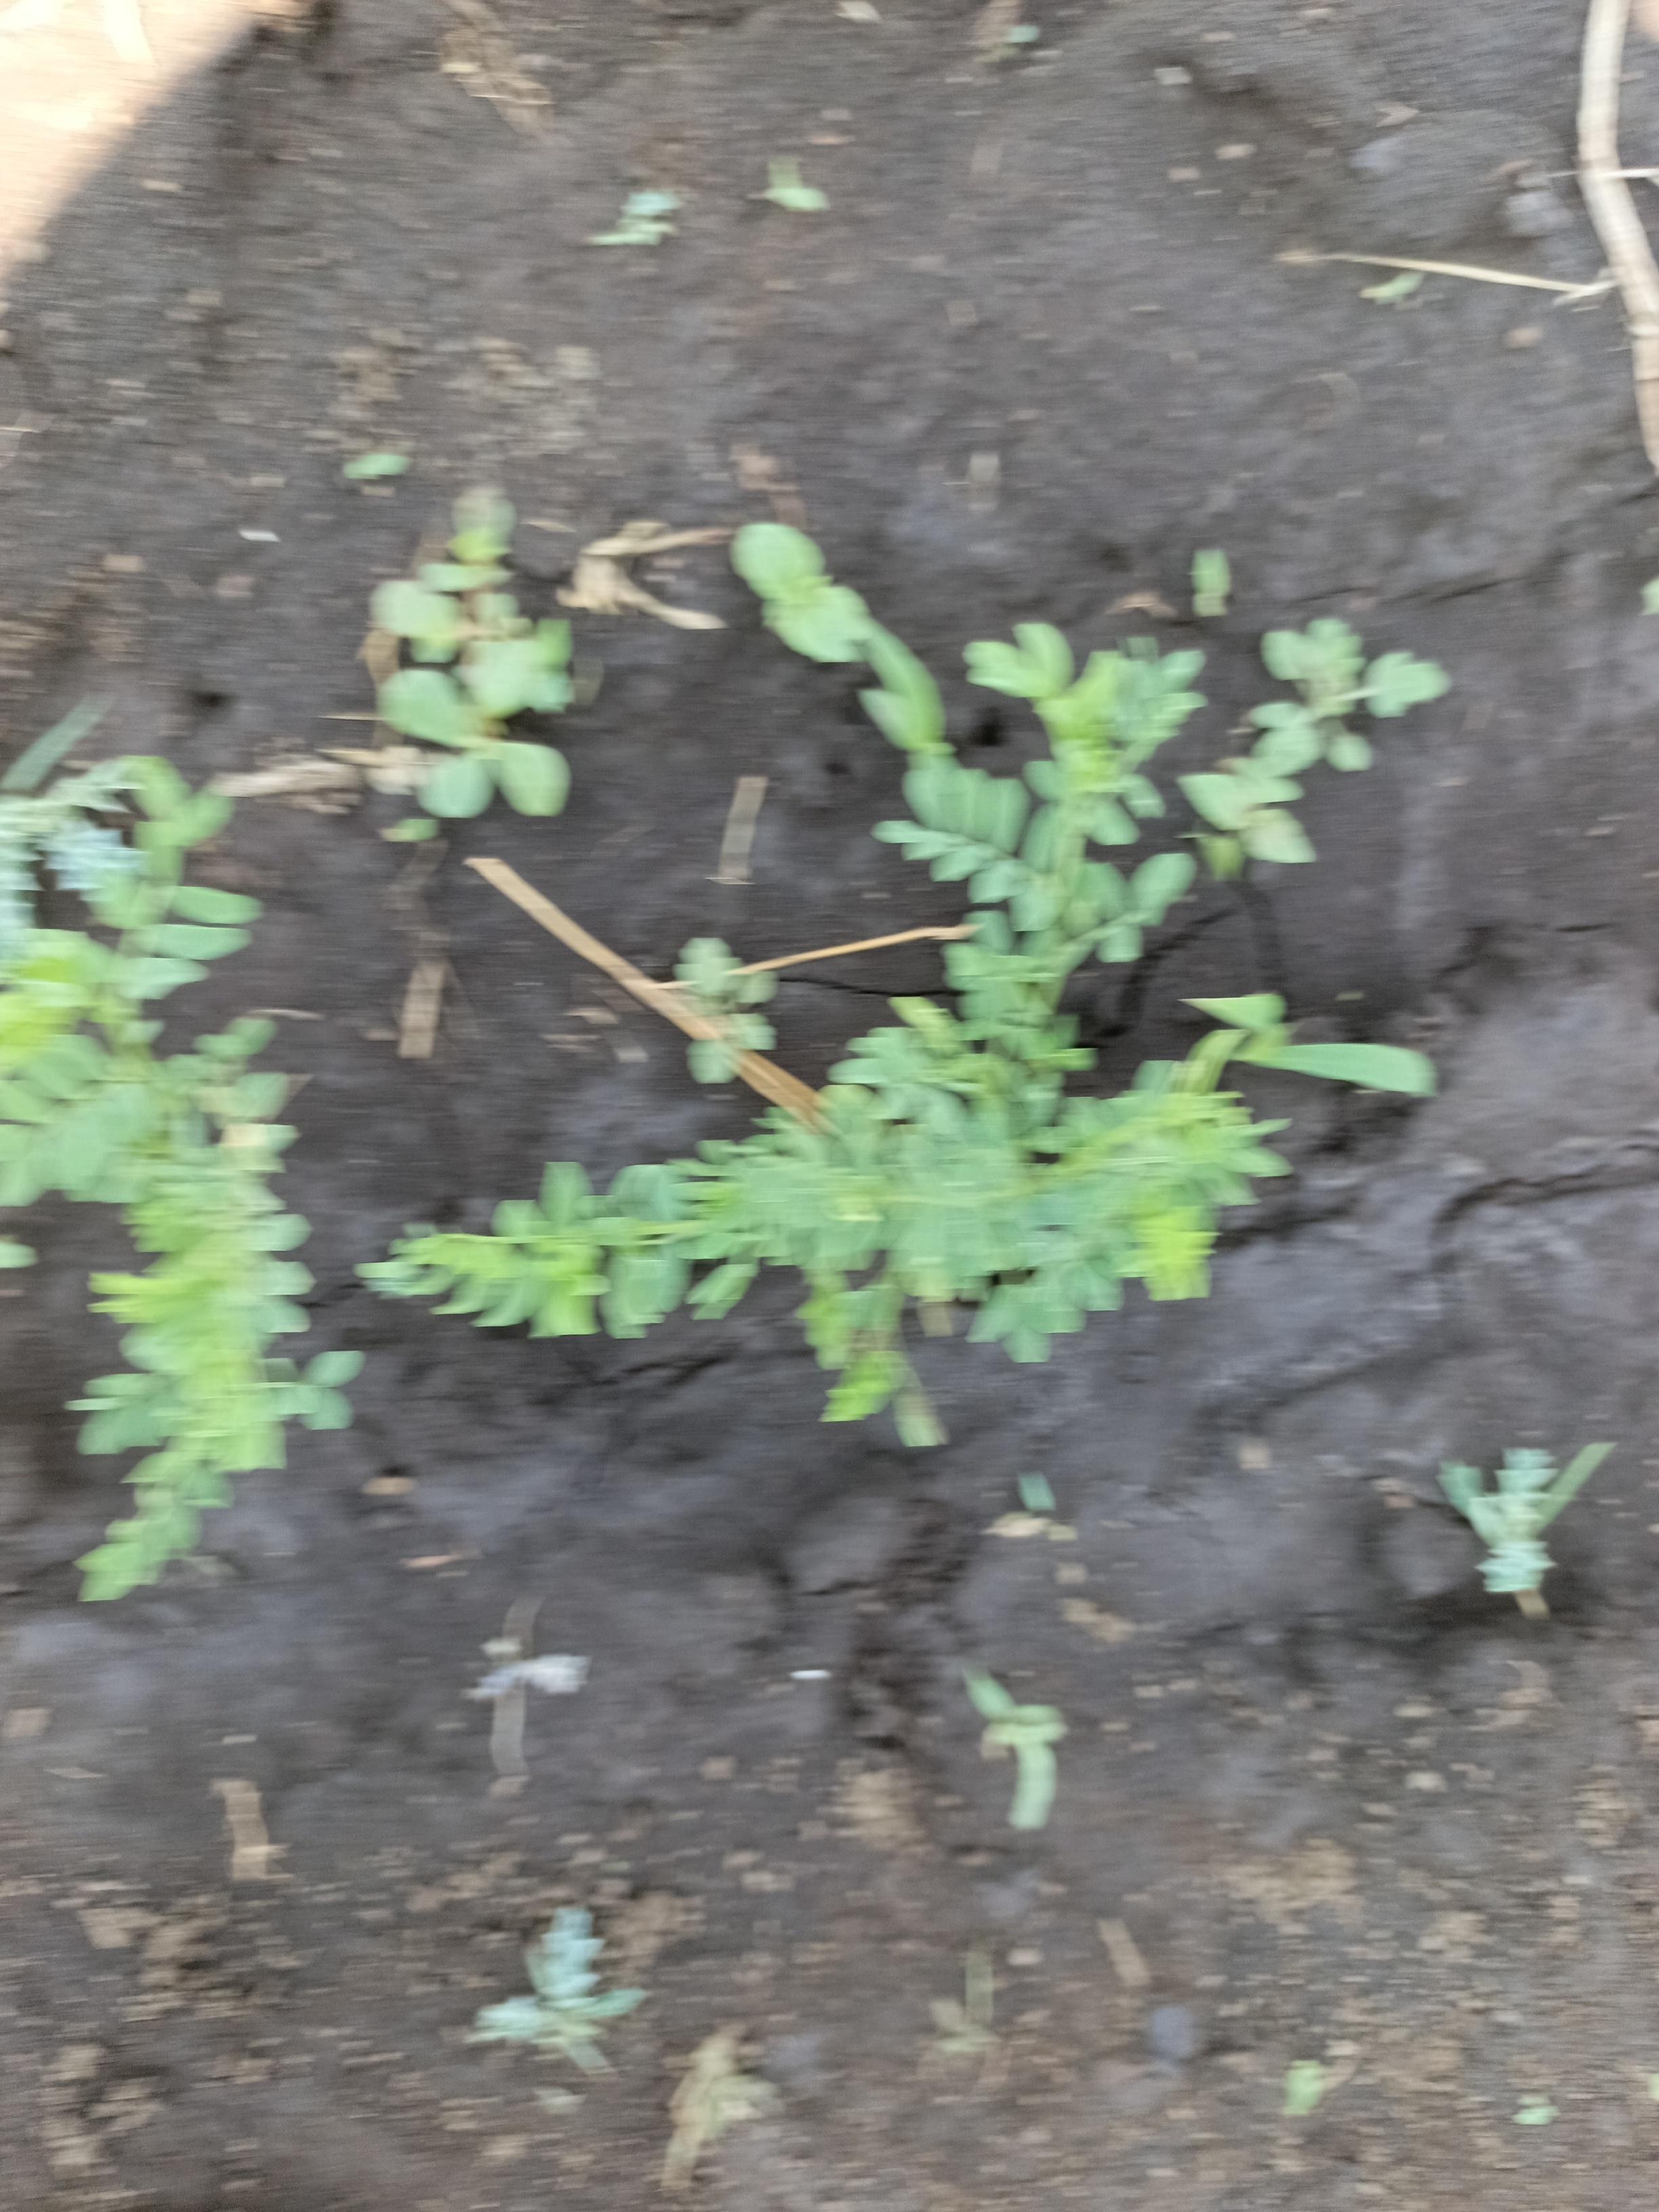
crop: lentil
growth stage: vegetative
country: Tanzania
